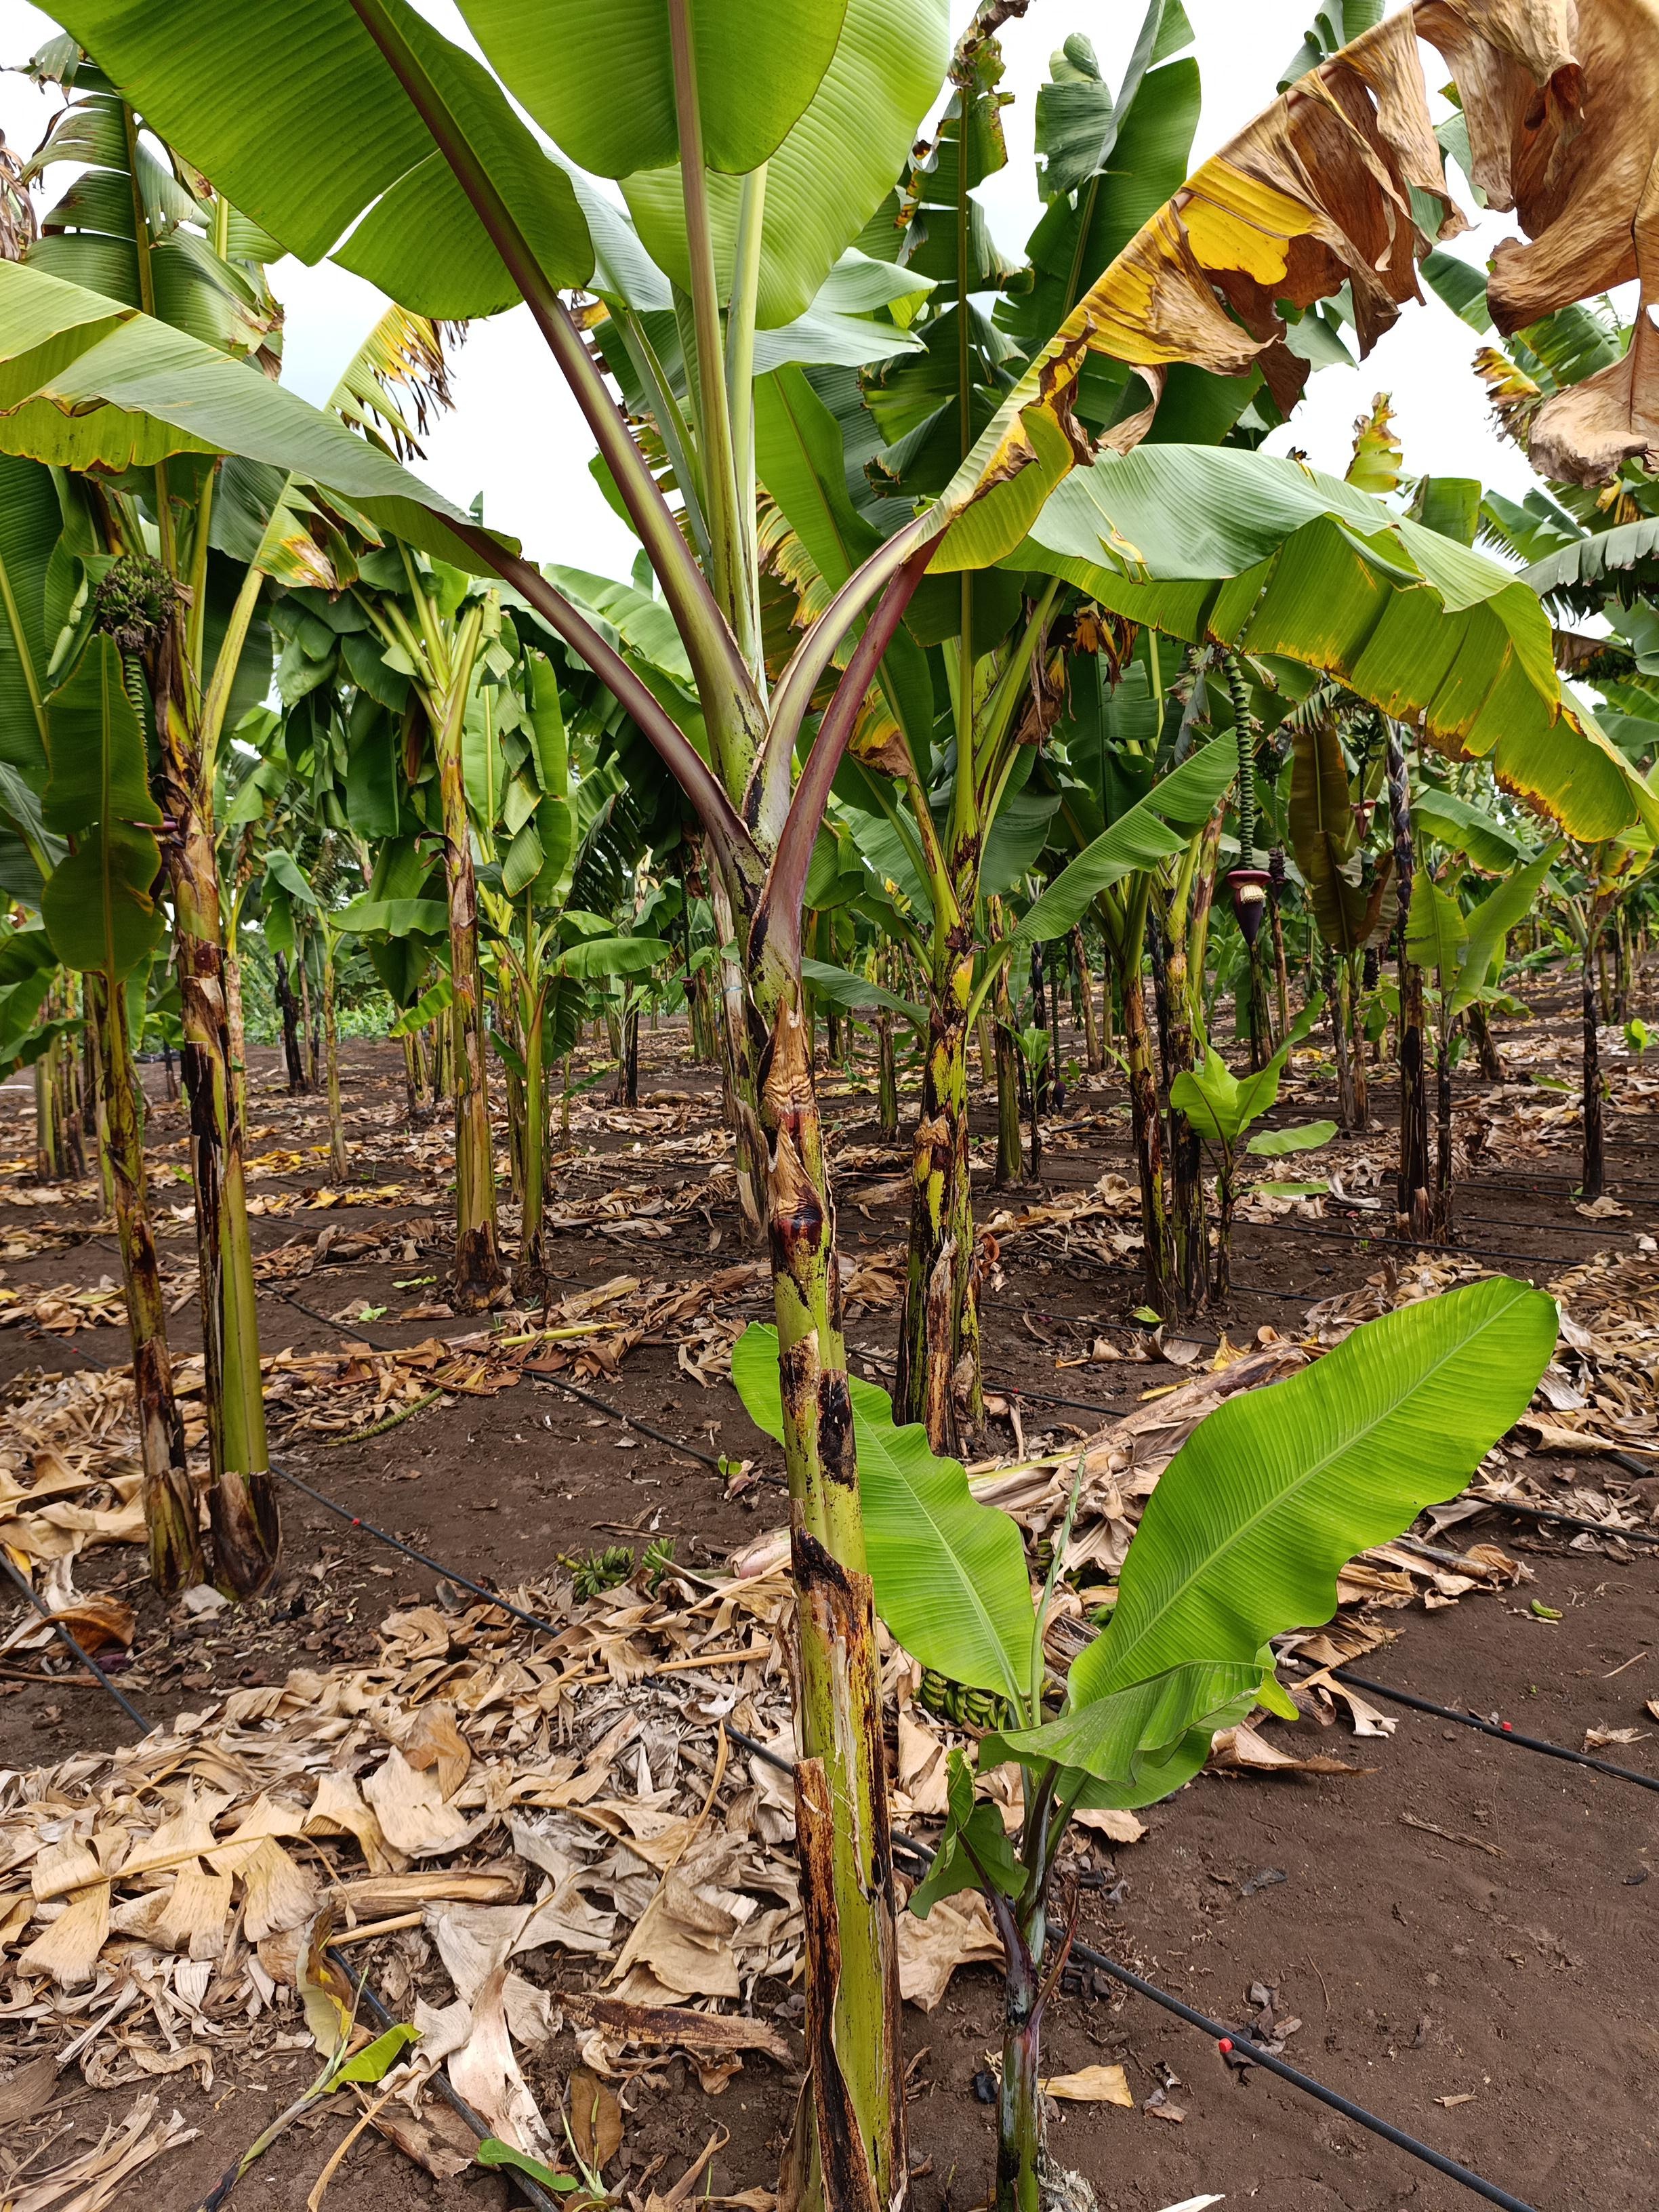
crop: banana
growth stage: vegetative
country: Tanzania
